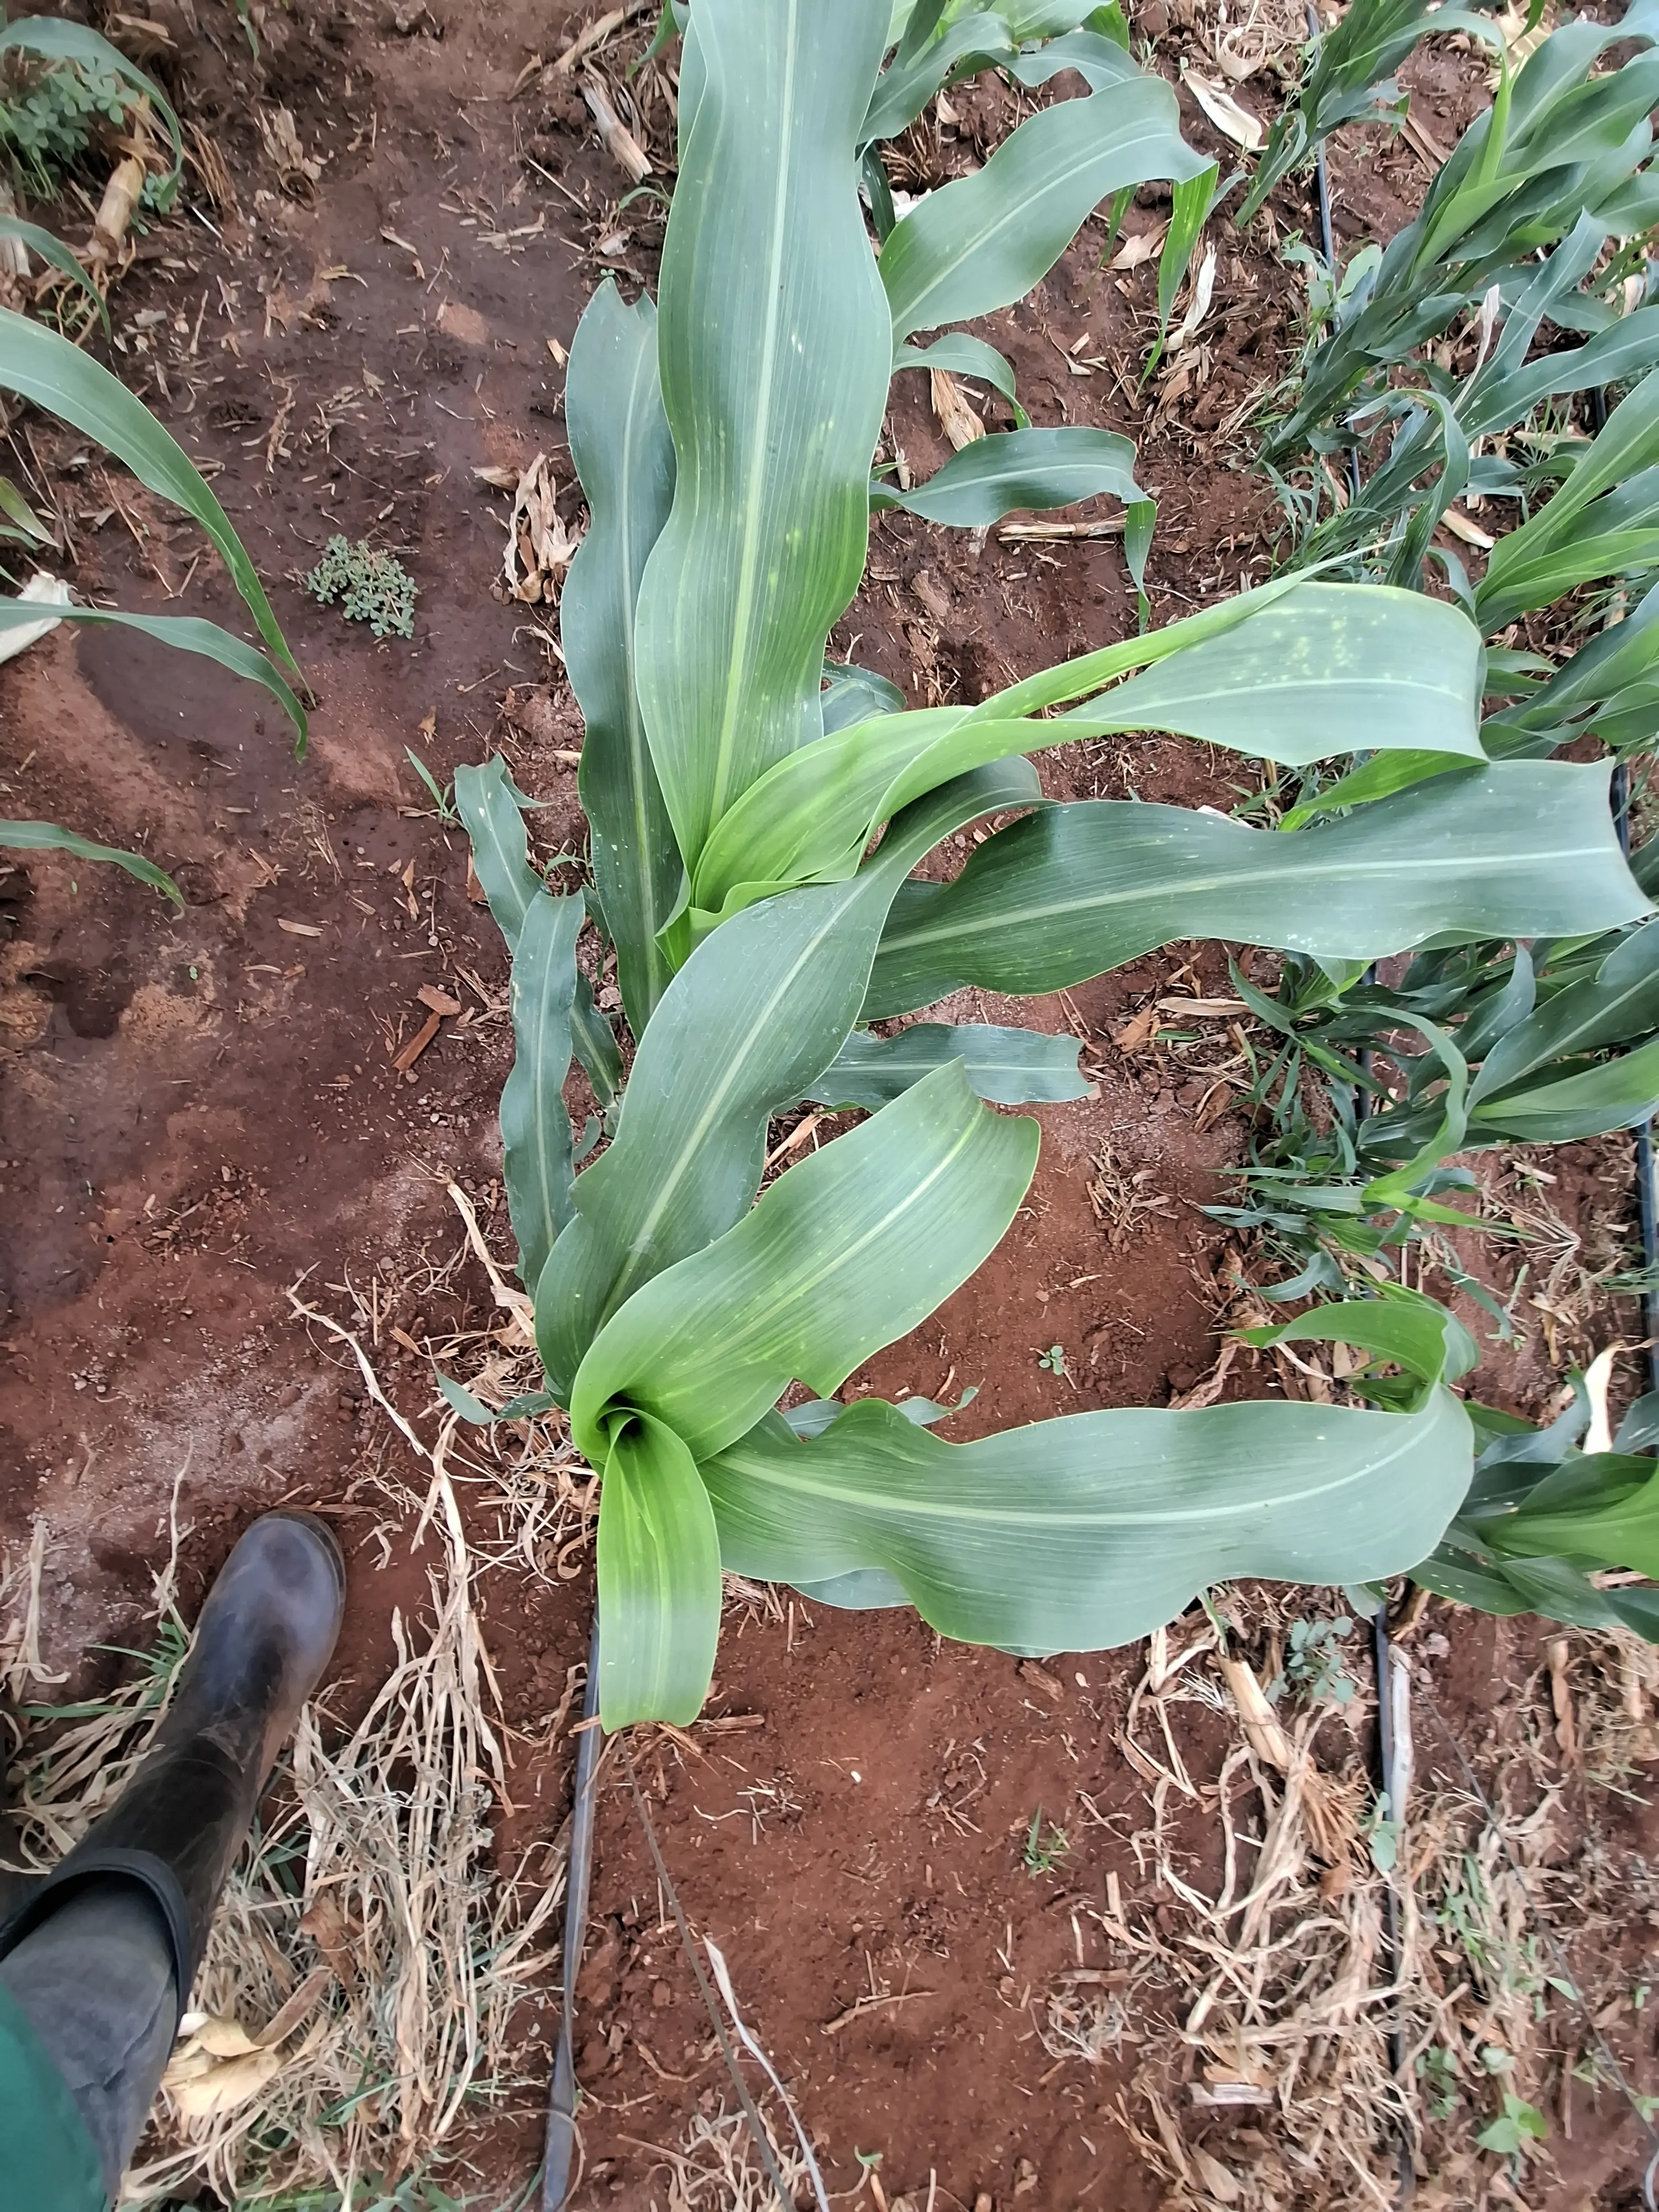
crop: sorghum
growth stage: vegetative
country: Kenya
